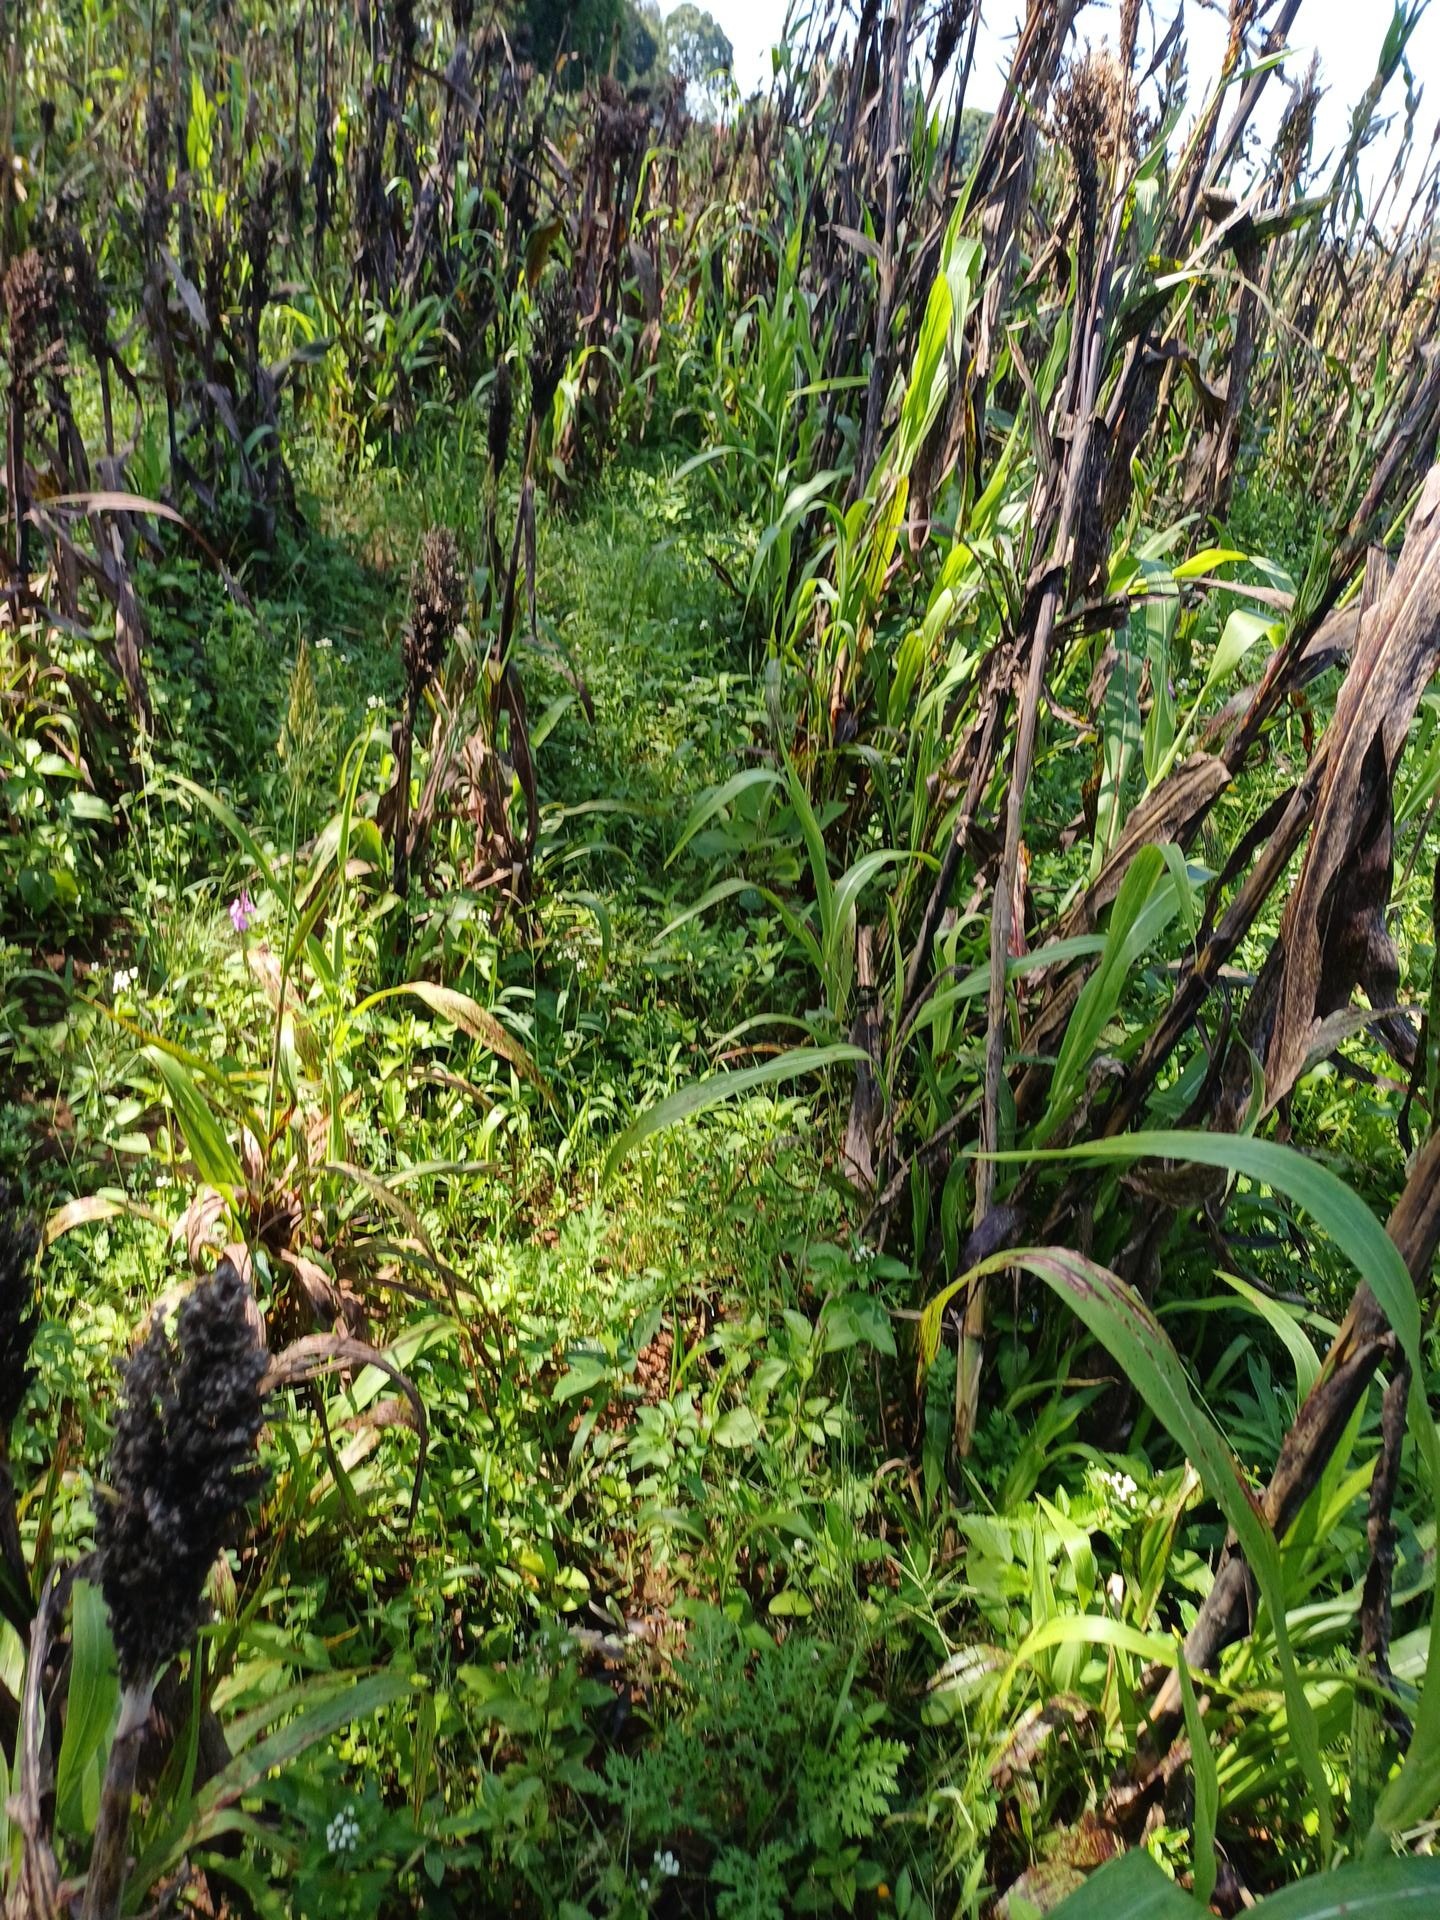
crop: sorghum
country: Kenya
